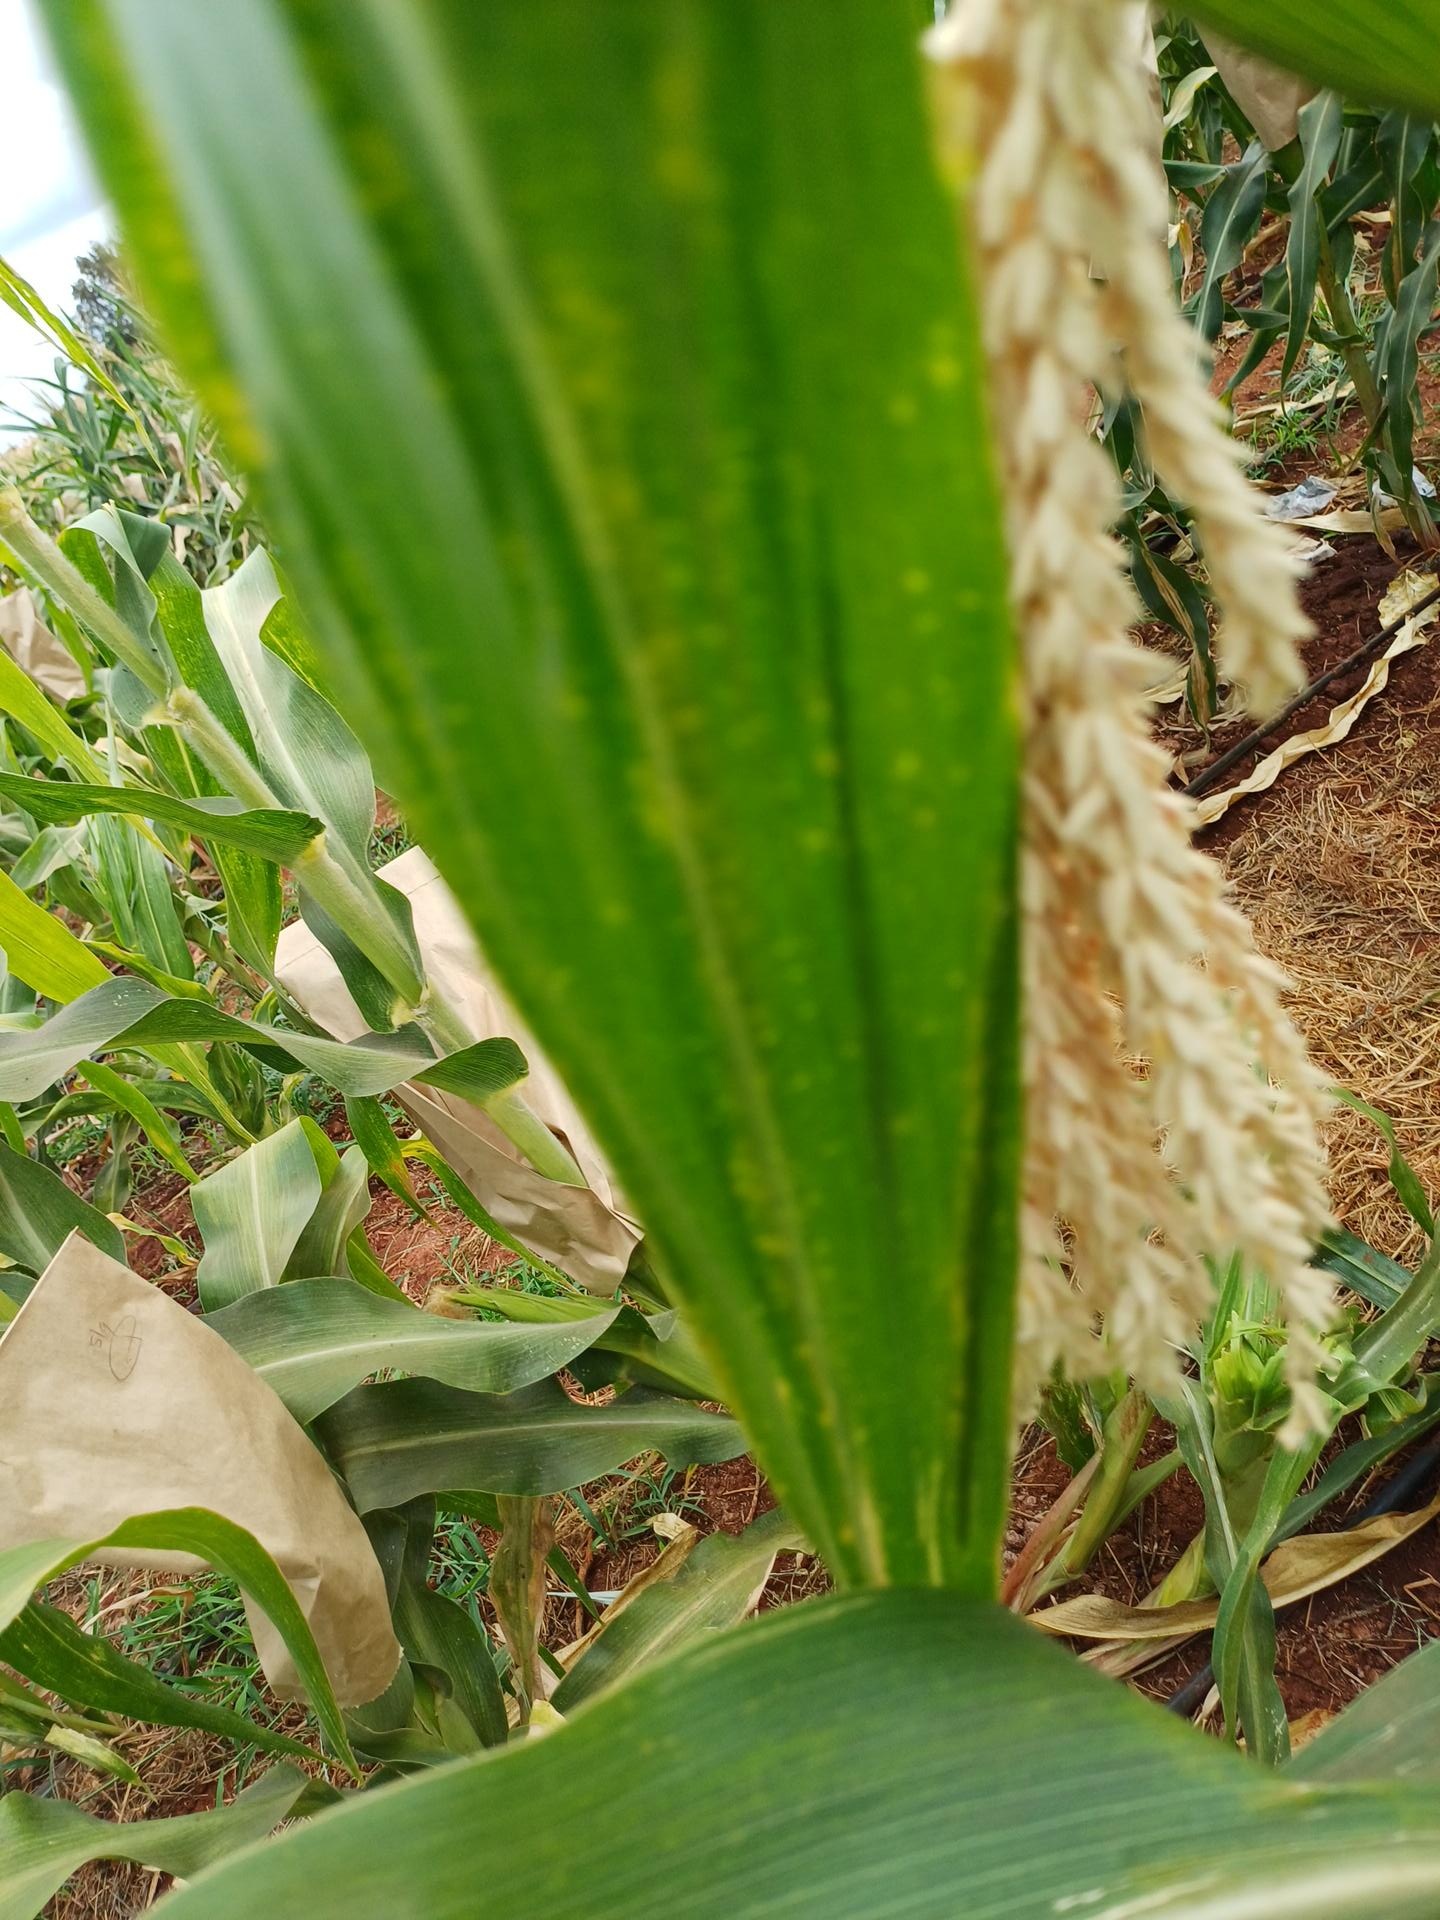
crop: maize
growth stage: flowering
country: Kenya
